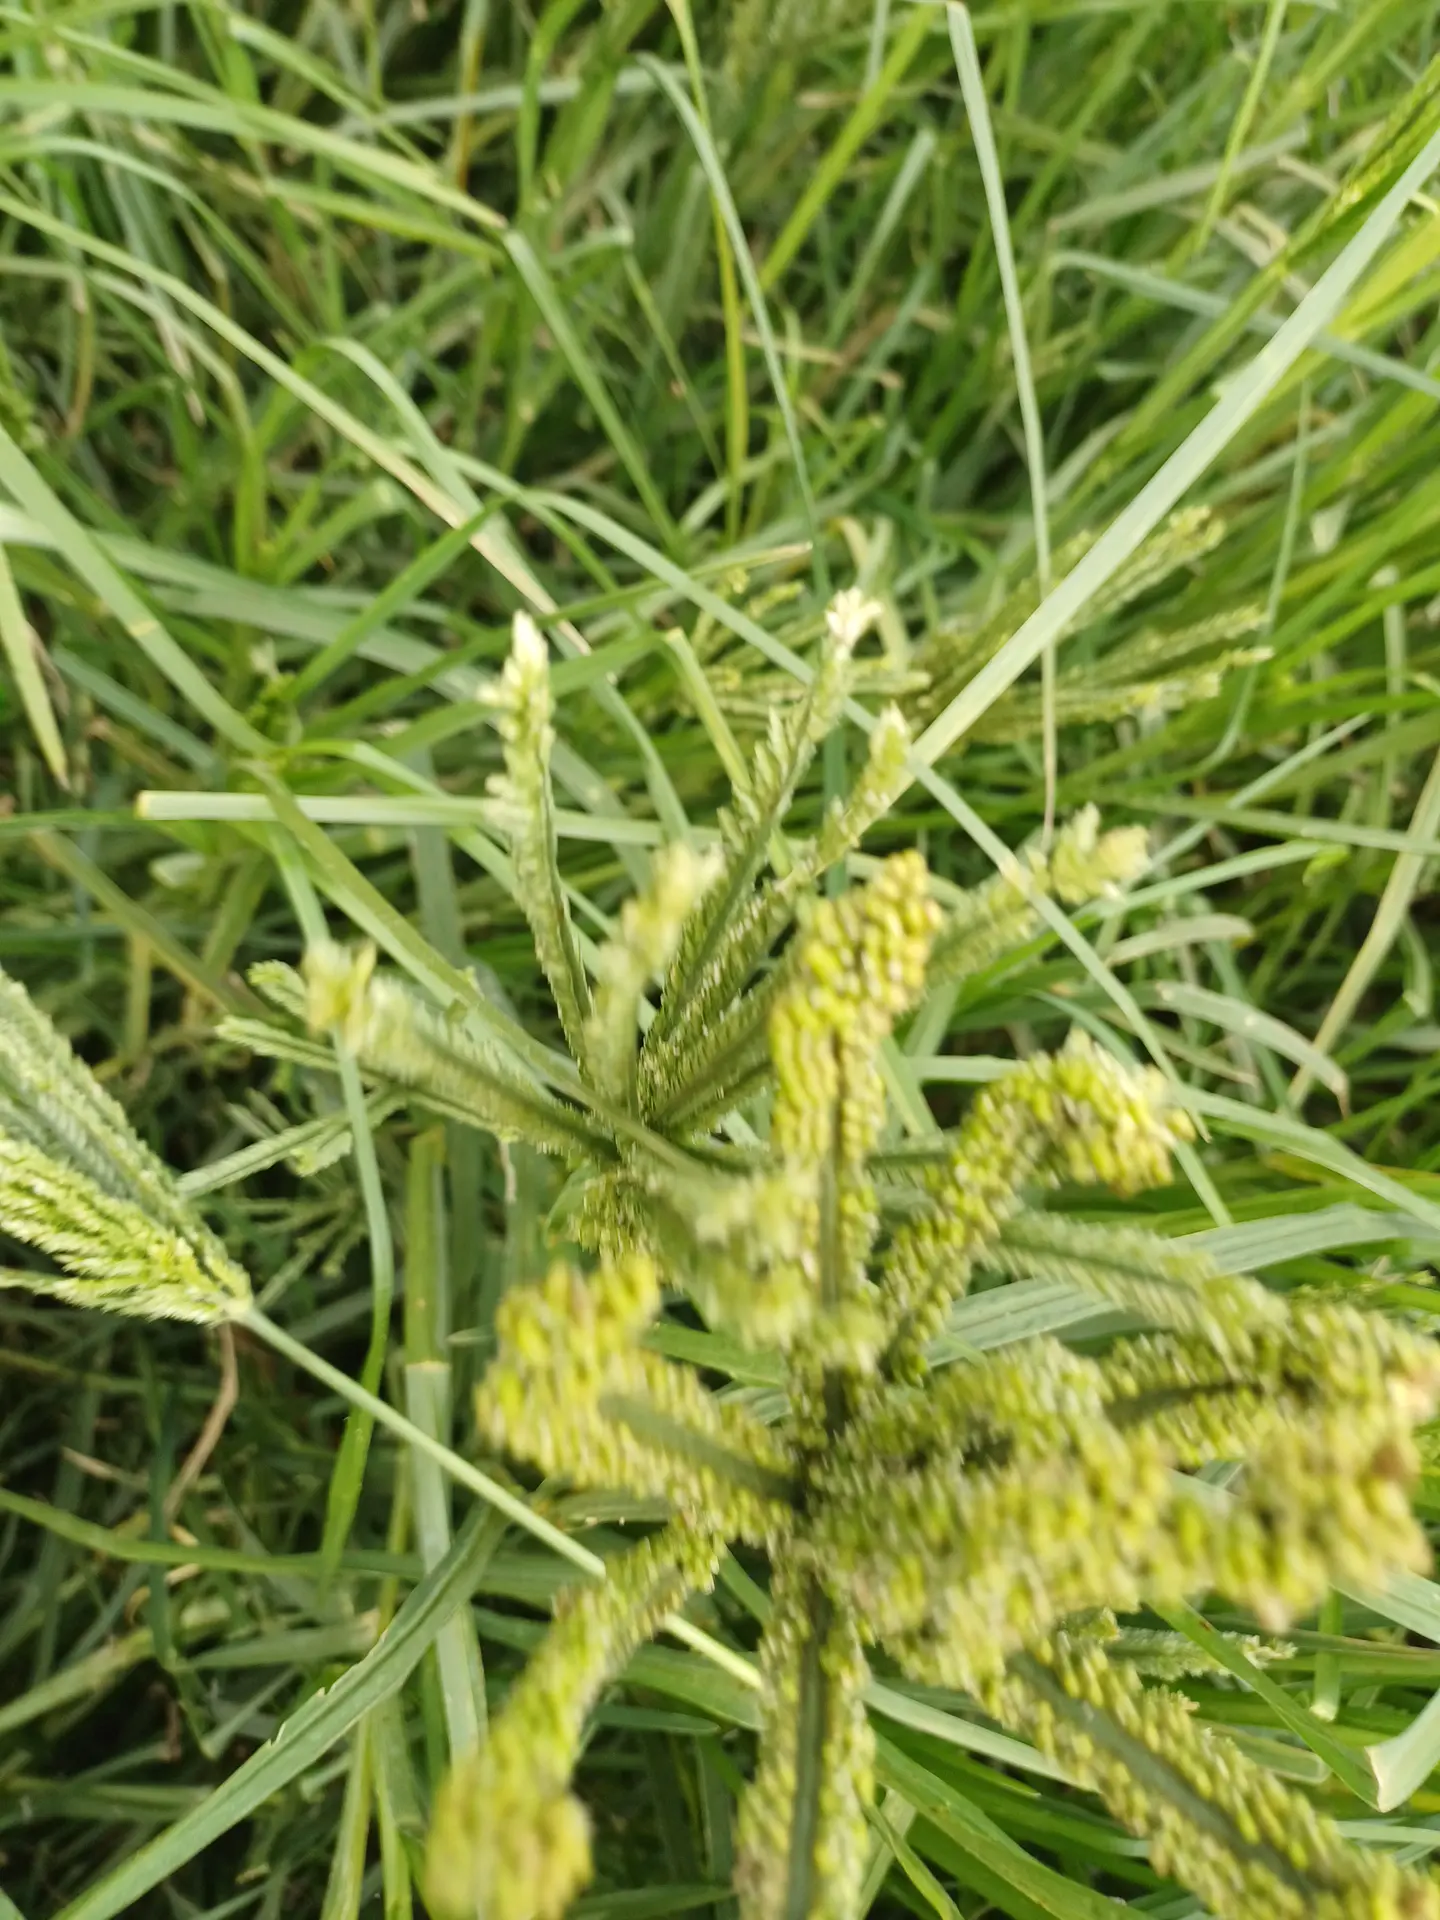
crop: finger millet
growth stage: flowering
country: Kenya
